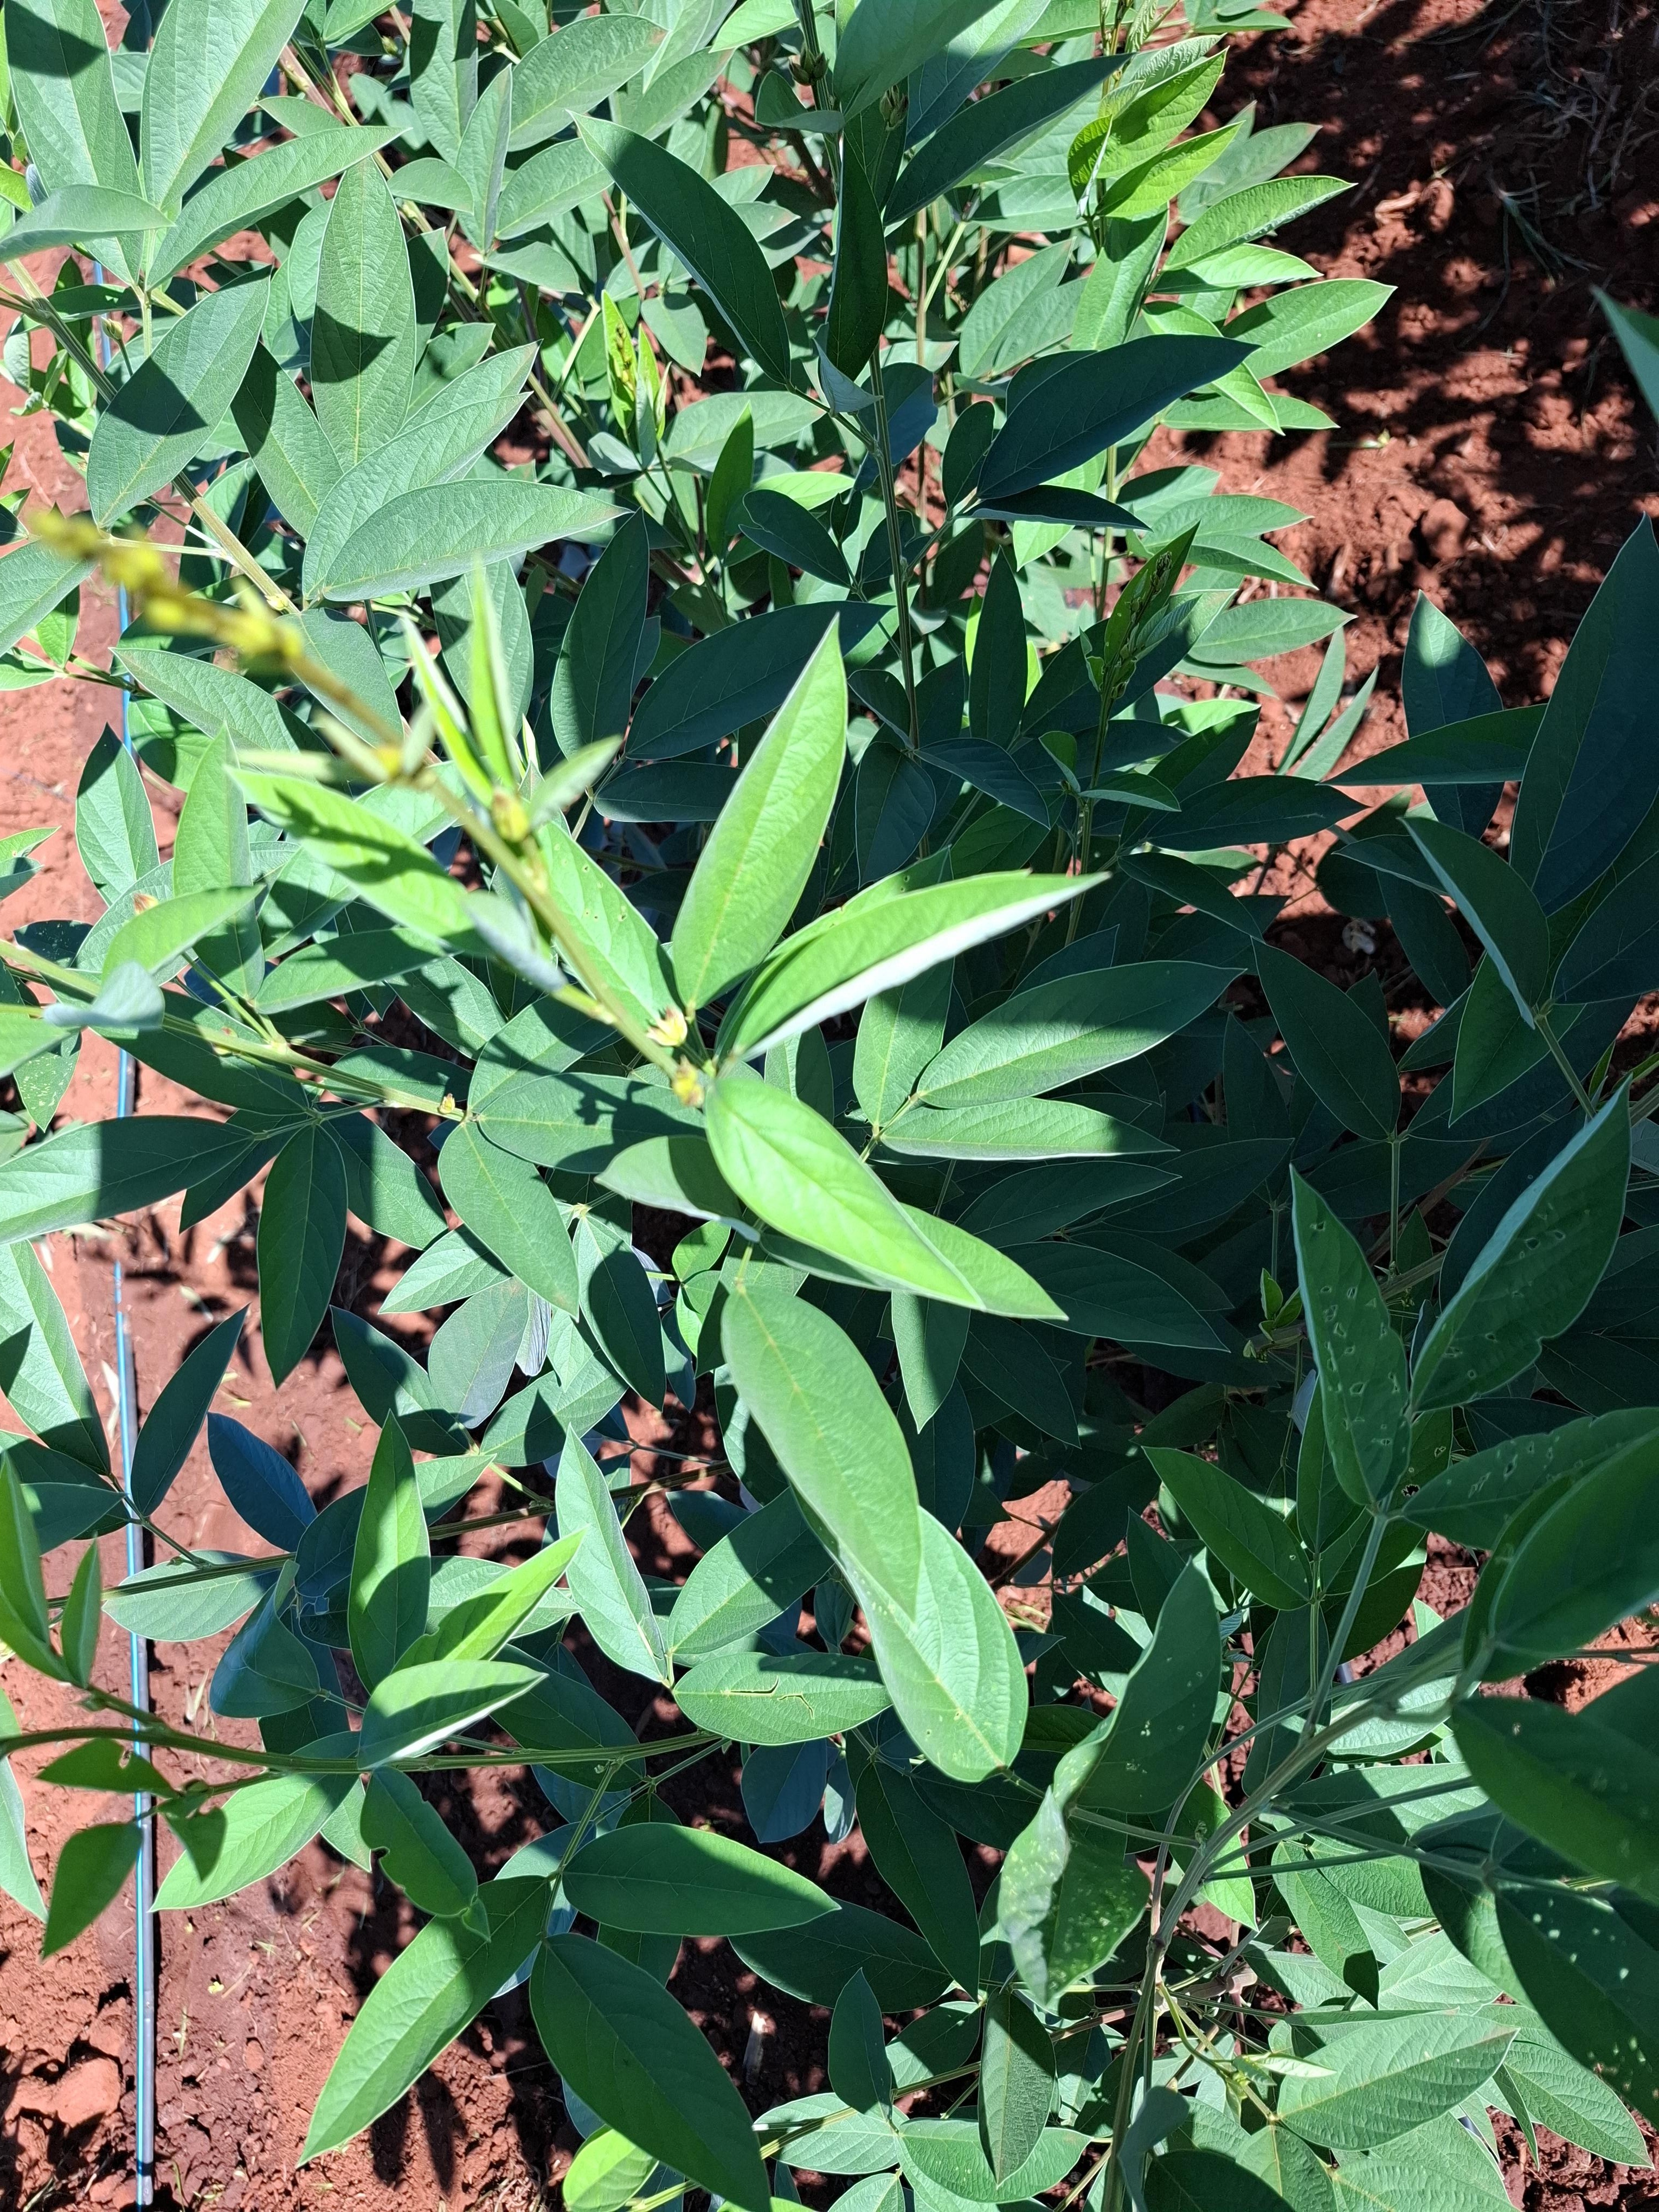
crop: pigeonpea
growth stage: flowering
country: Kenya
